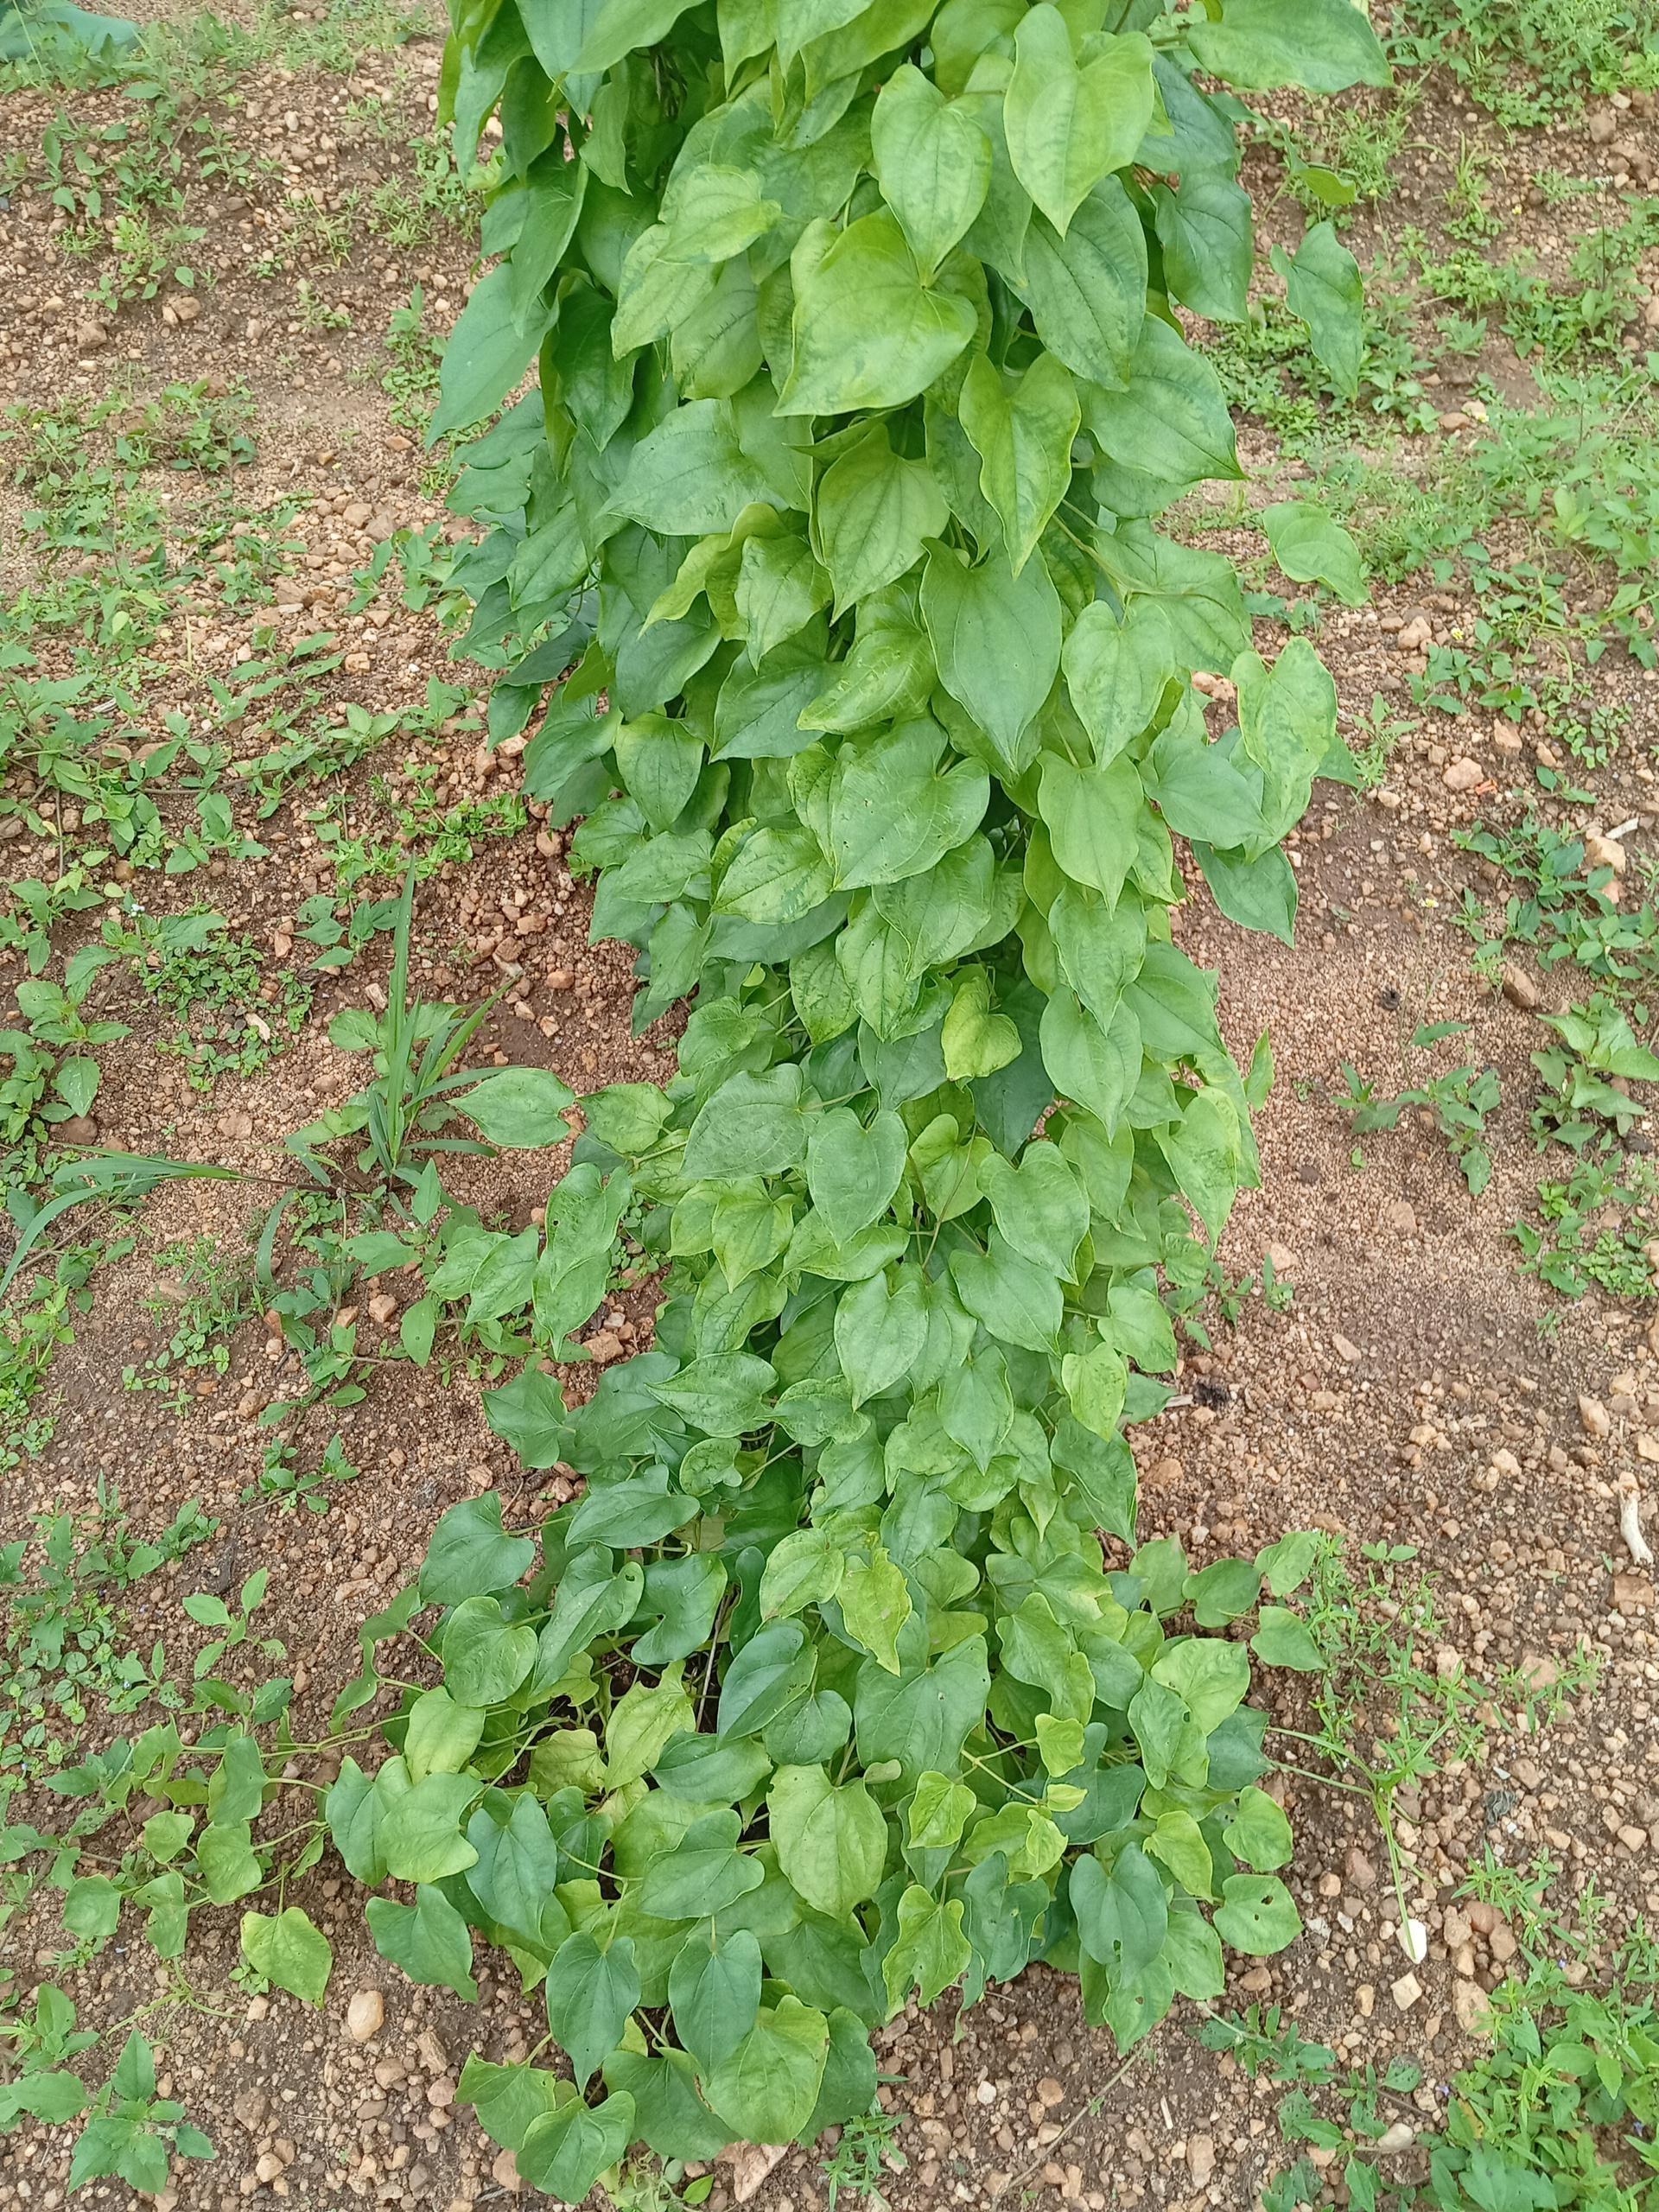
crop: yam
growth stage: vegetative
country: Nigeria
